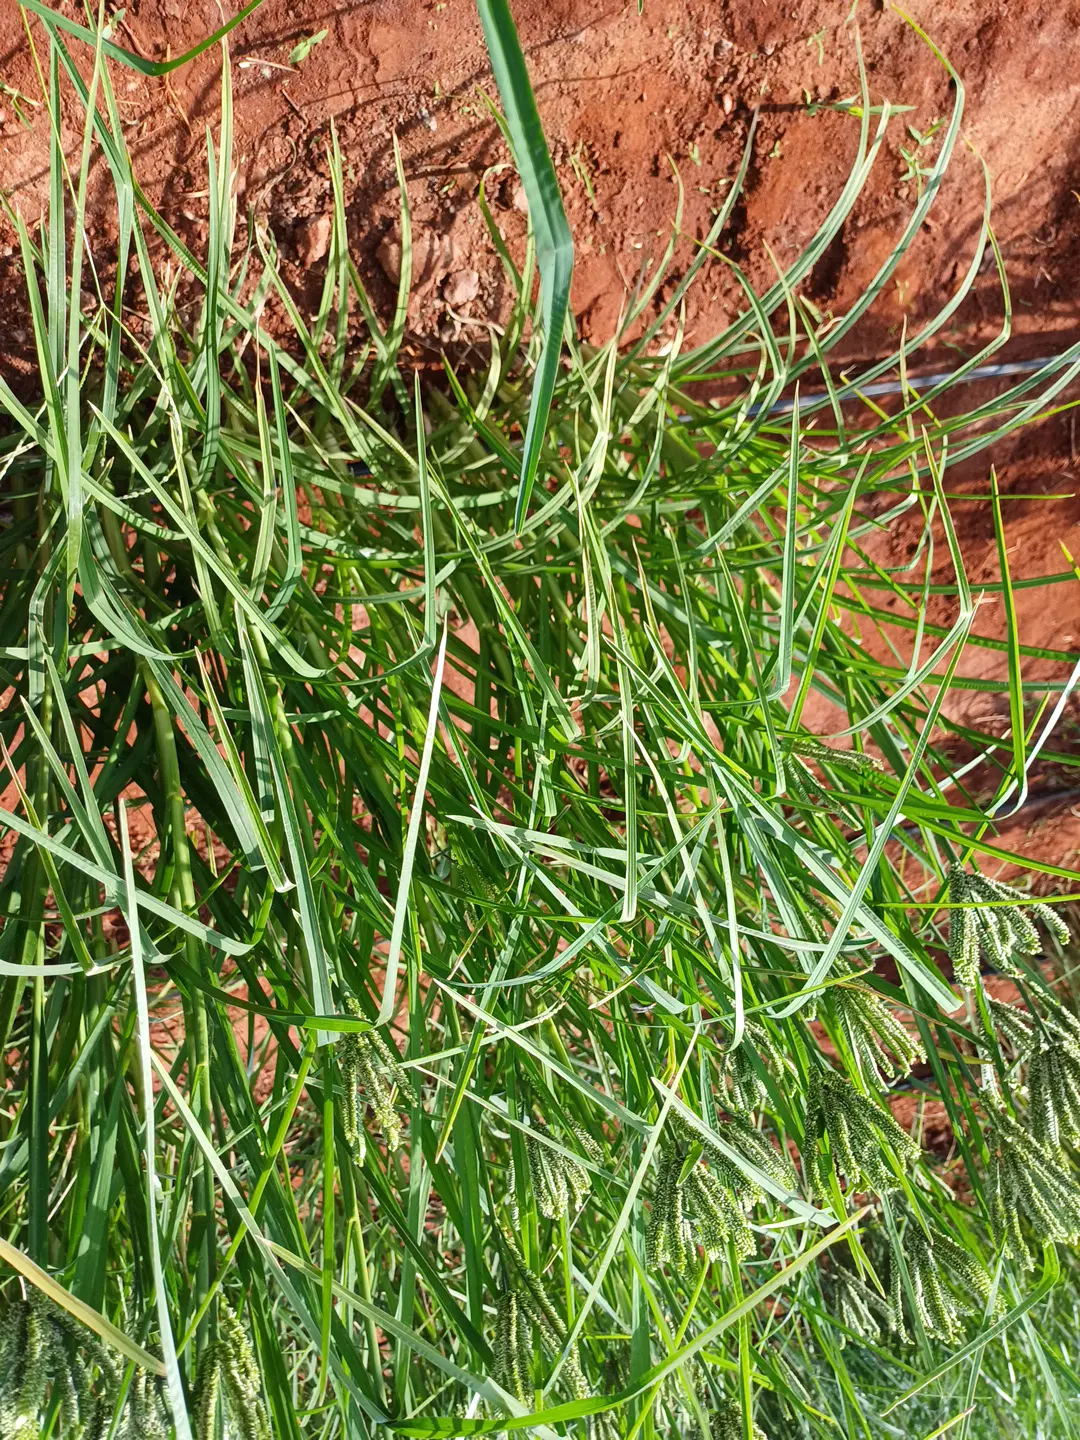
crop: finger millet
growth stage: flowering
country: Kenya
